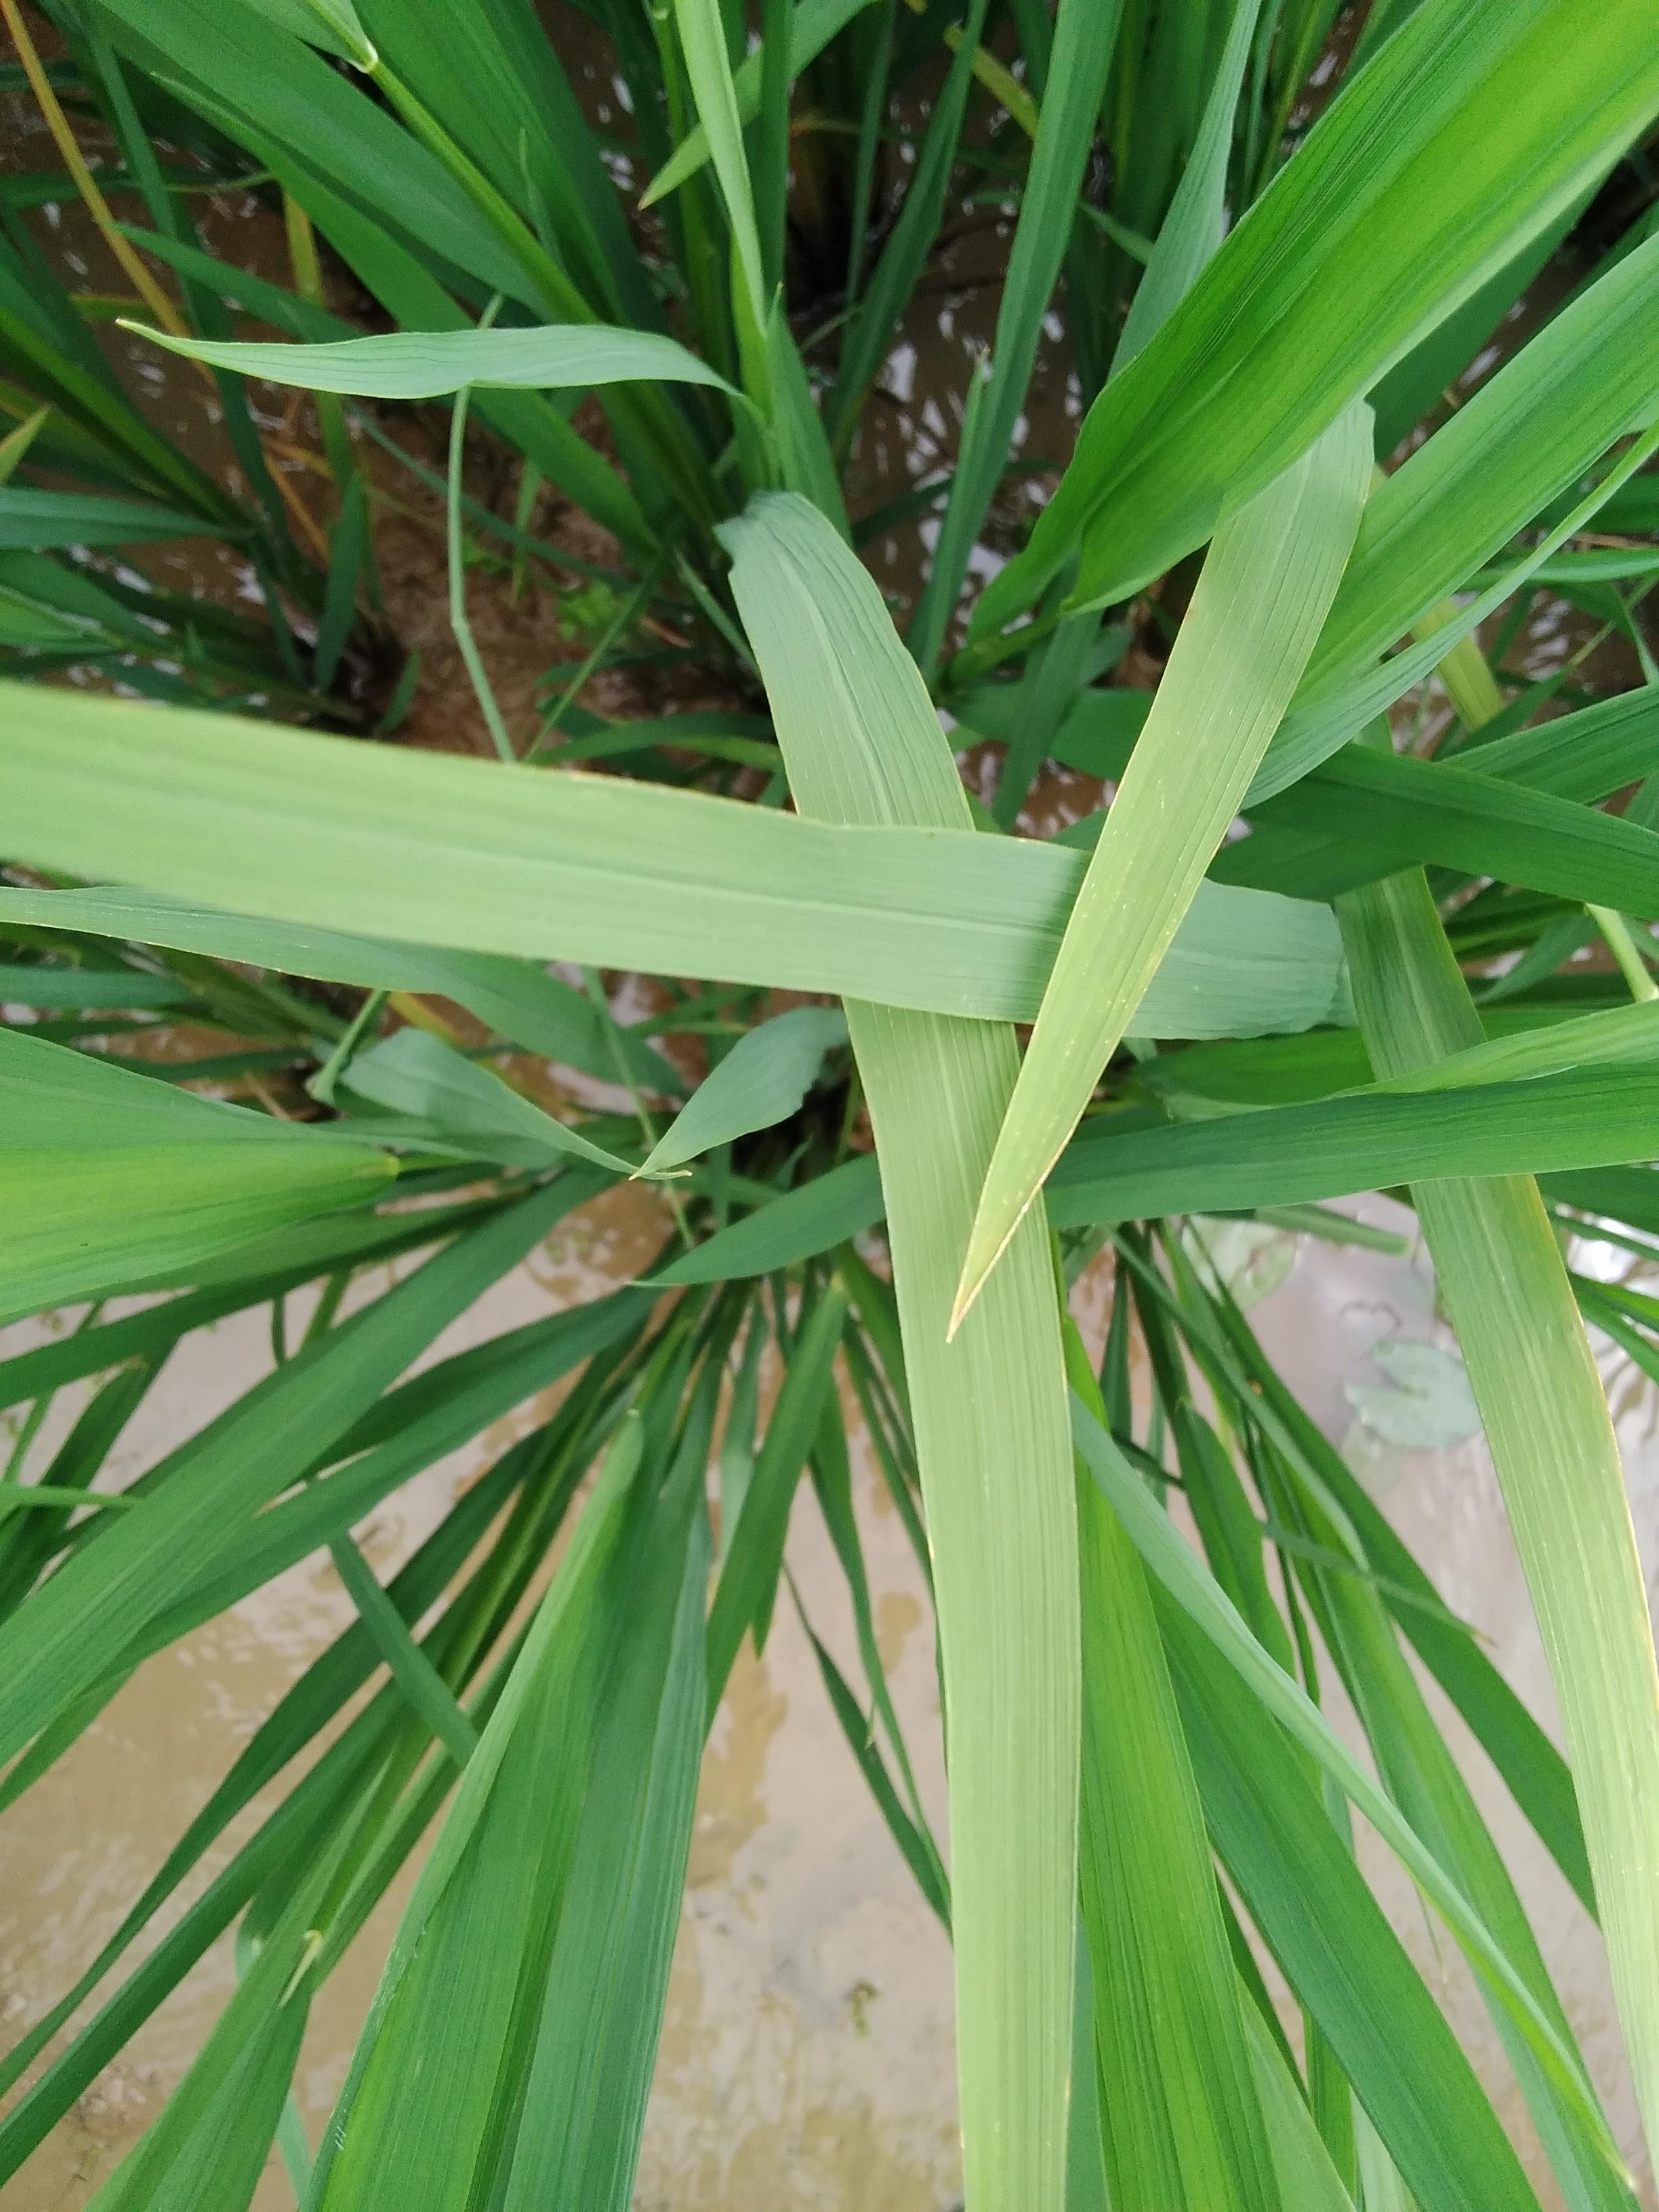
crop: rice
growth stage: booting
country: Nigeria
